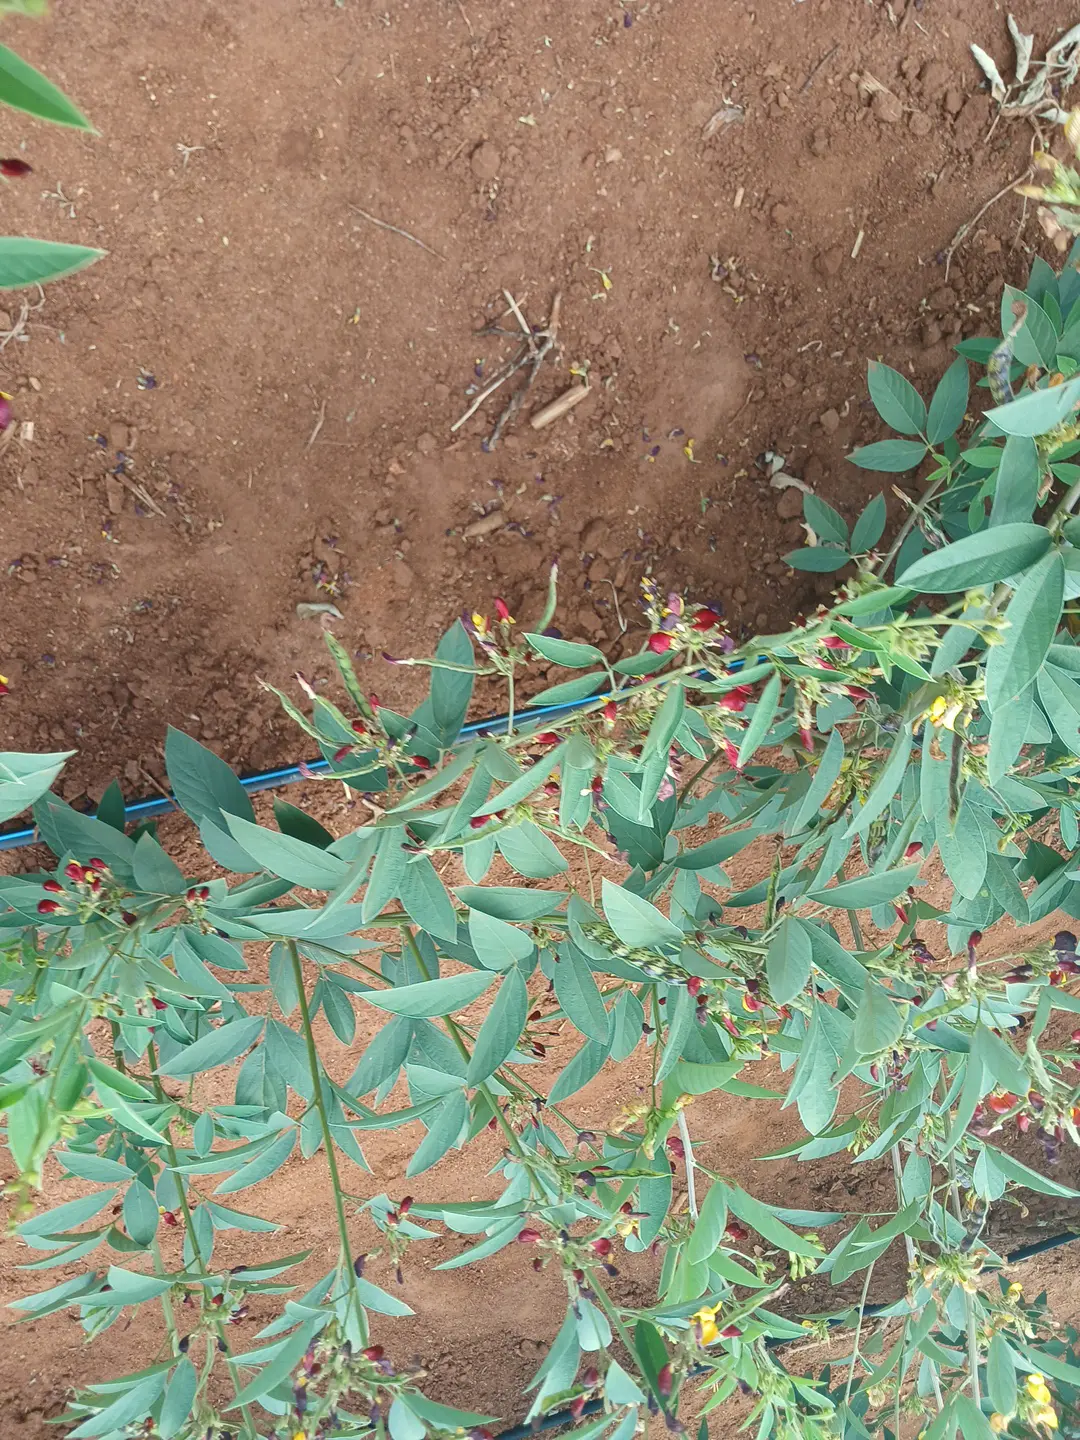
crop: pigeonpea
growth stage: development pod
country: Kenya
